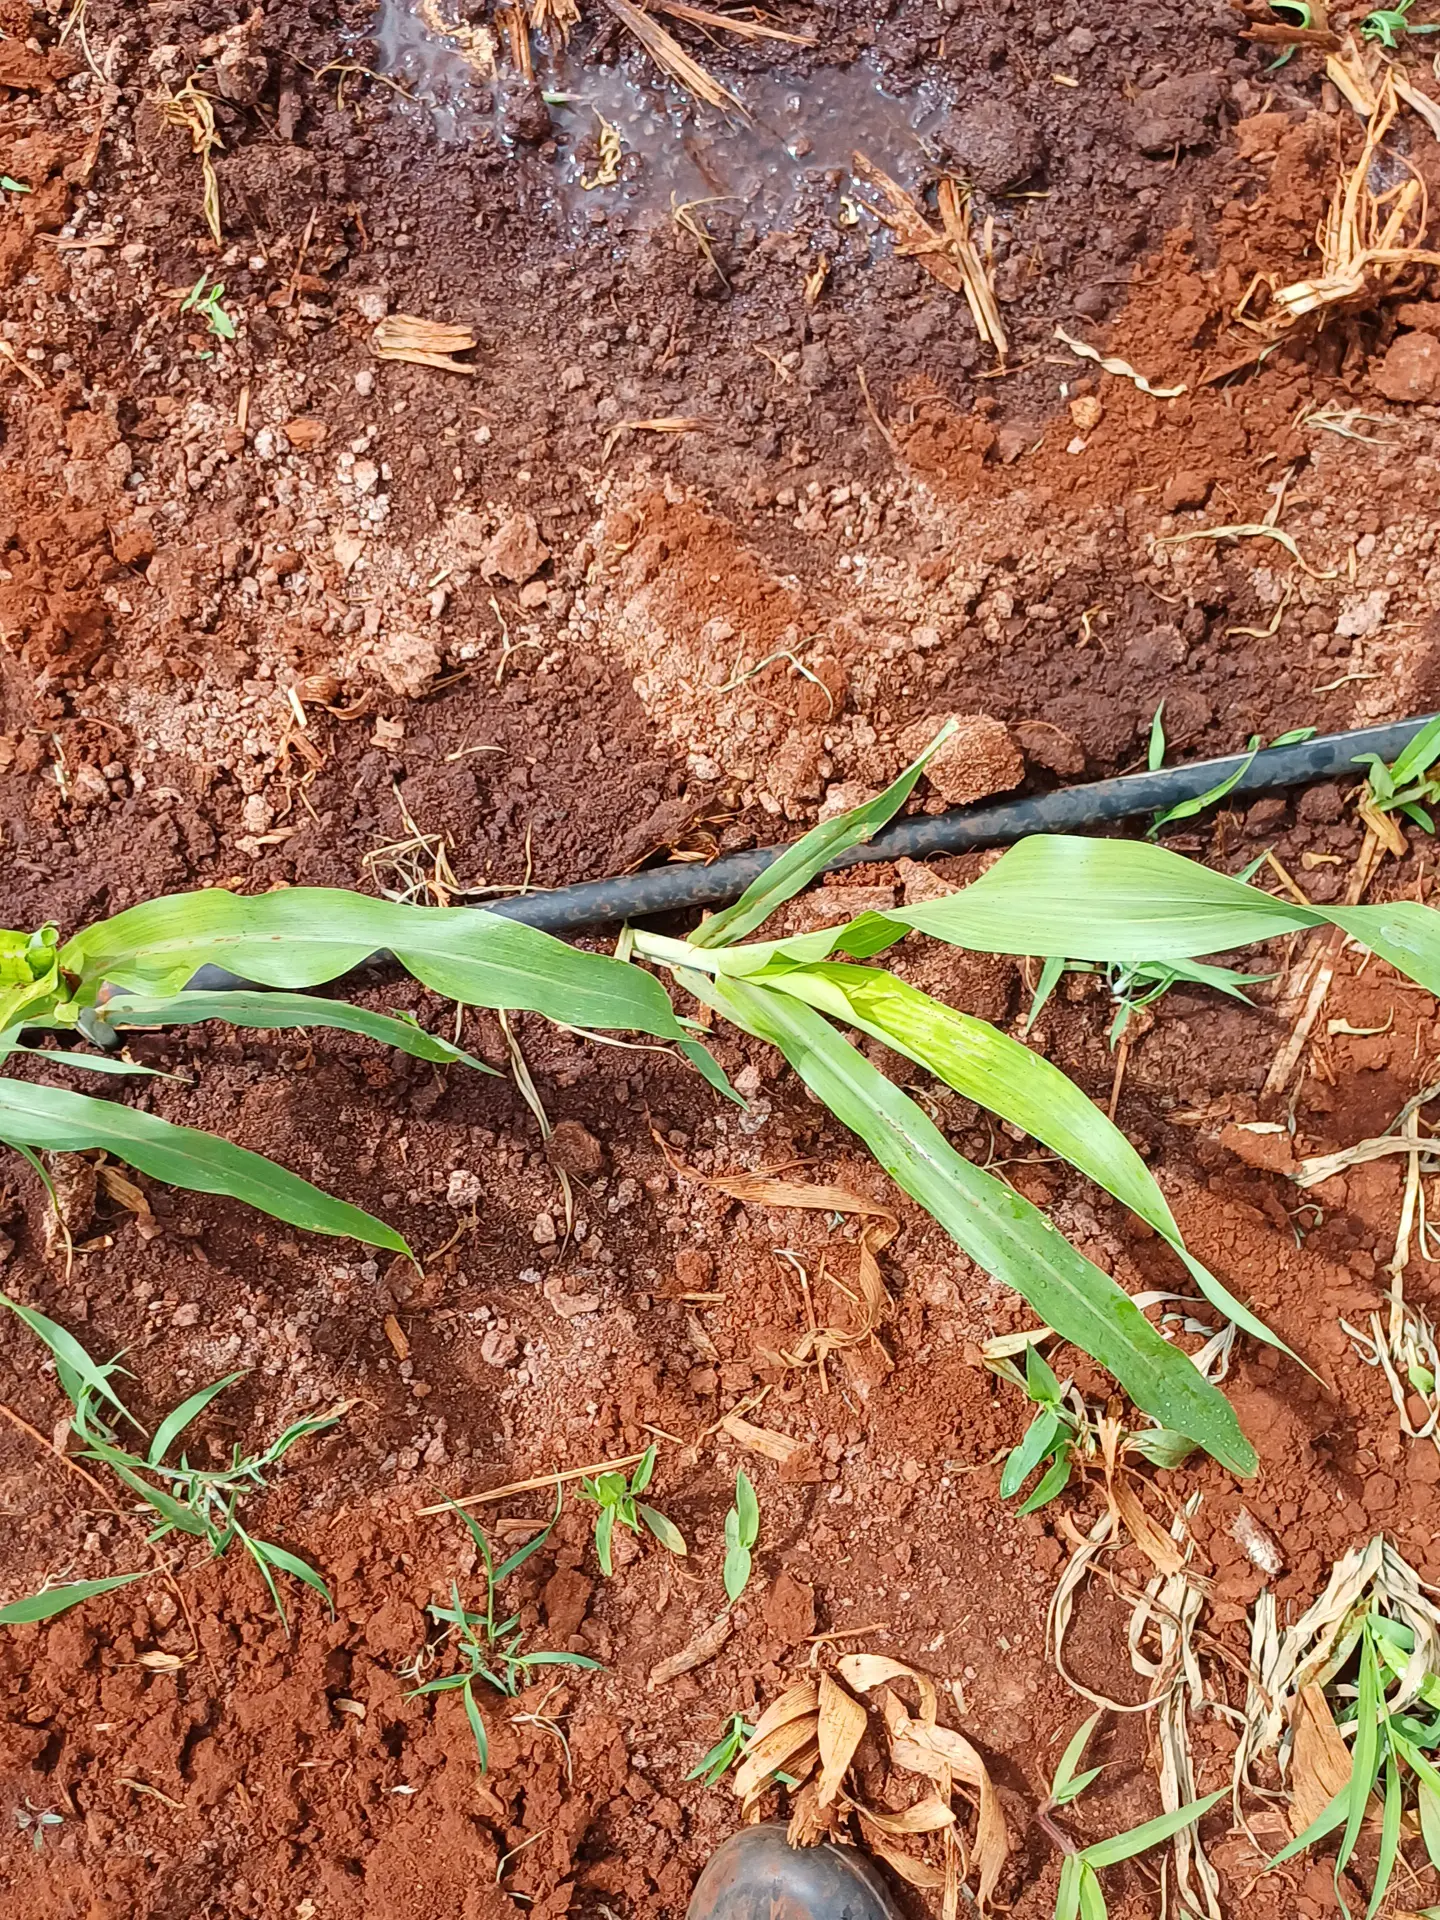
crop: sorghum
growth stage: vegetative
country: Kenya
